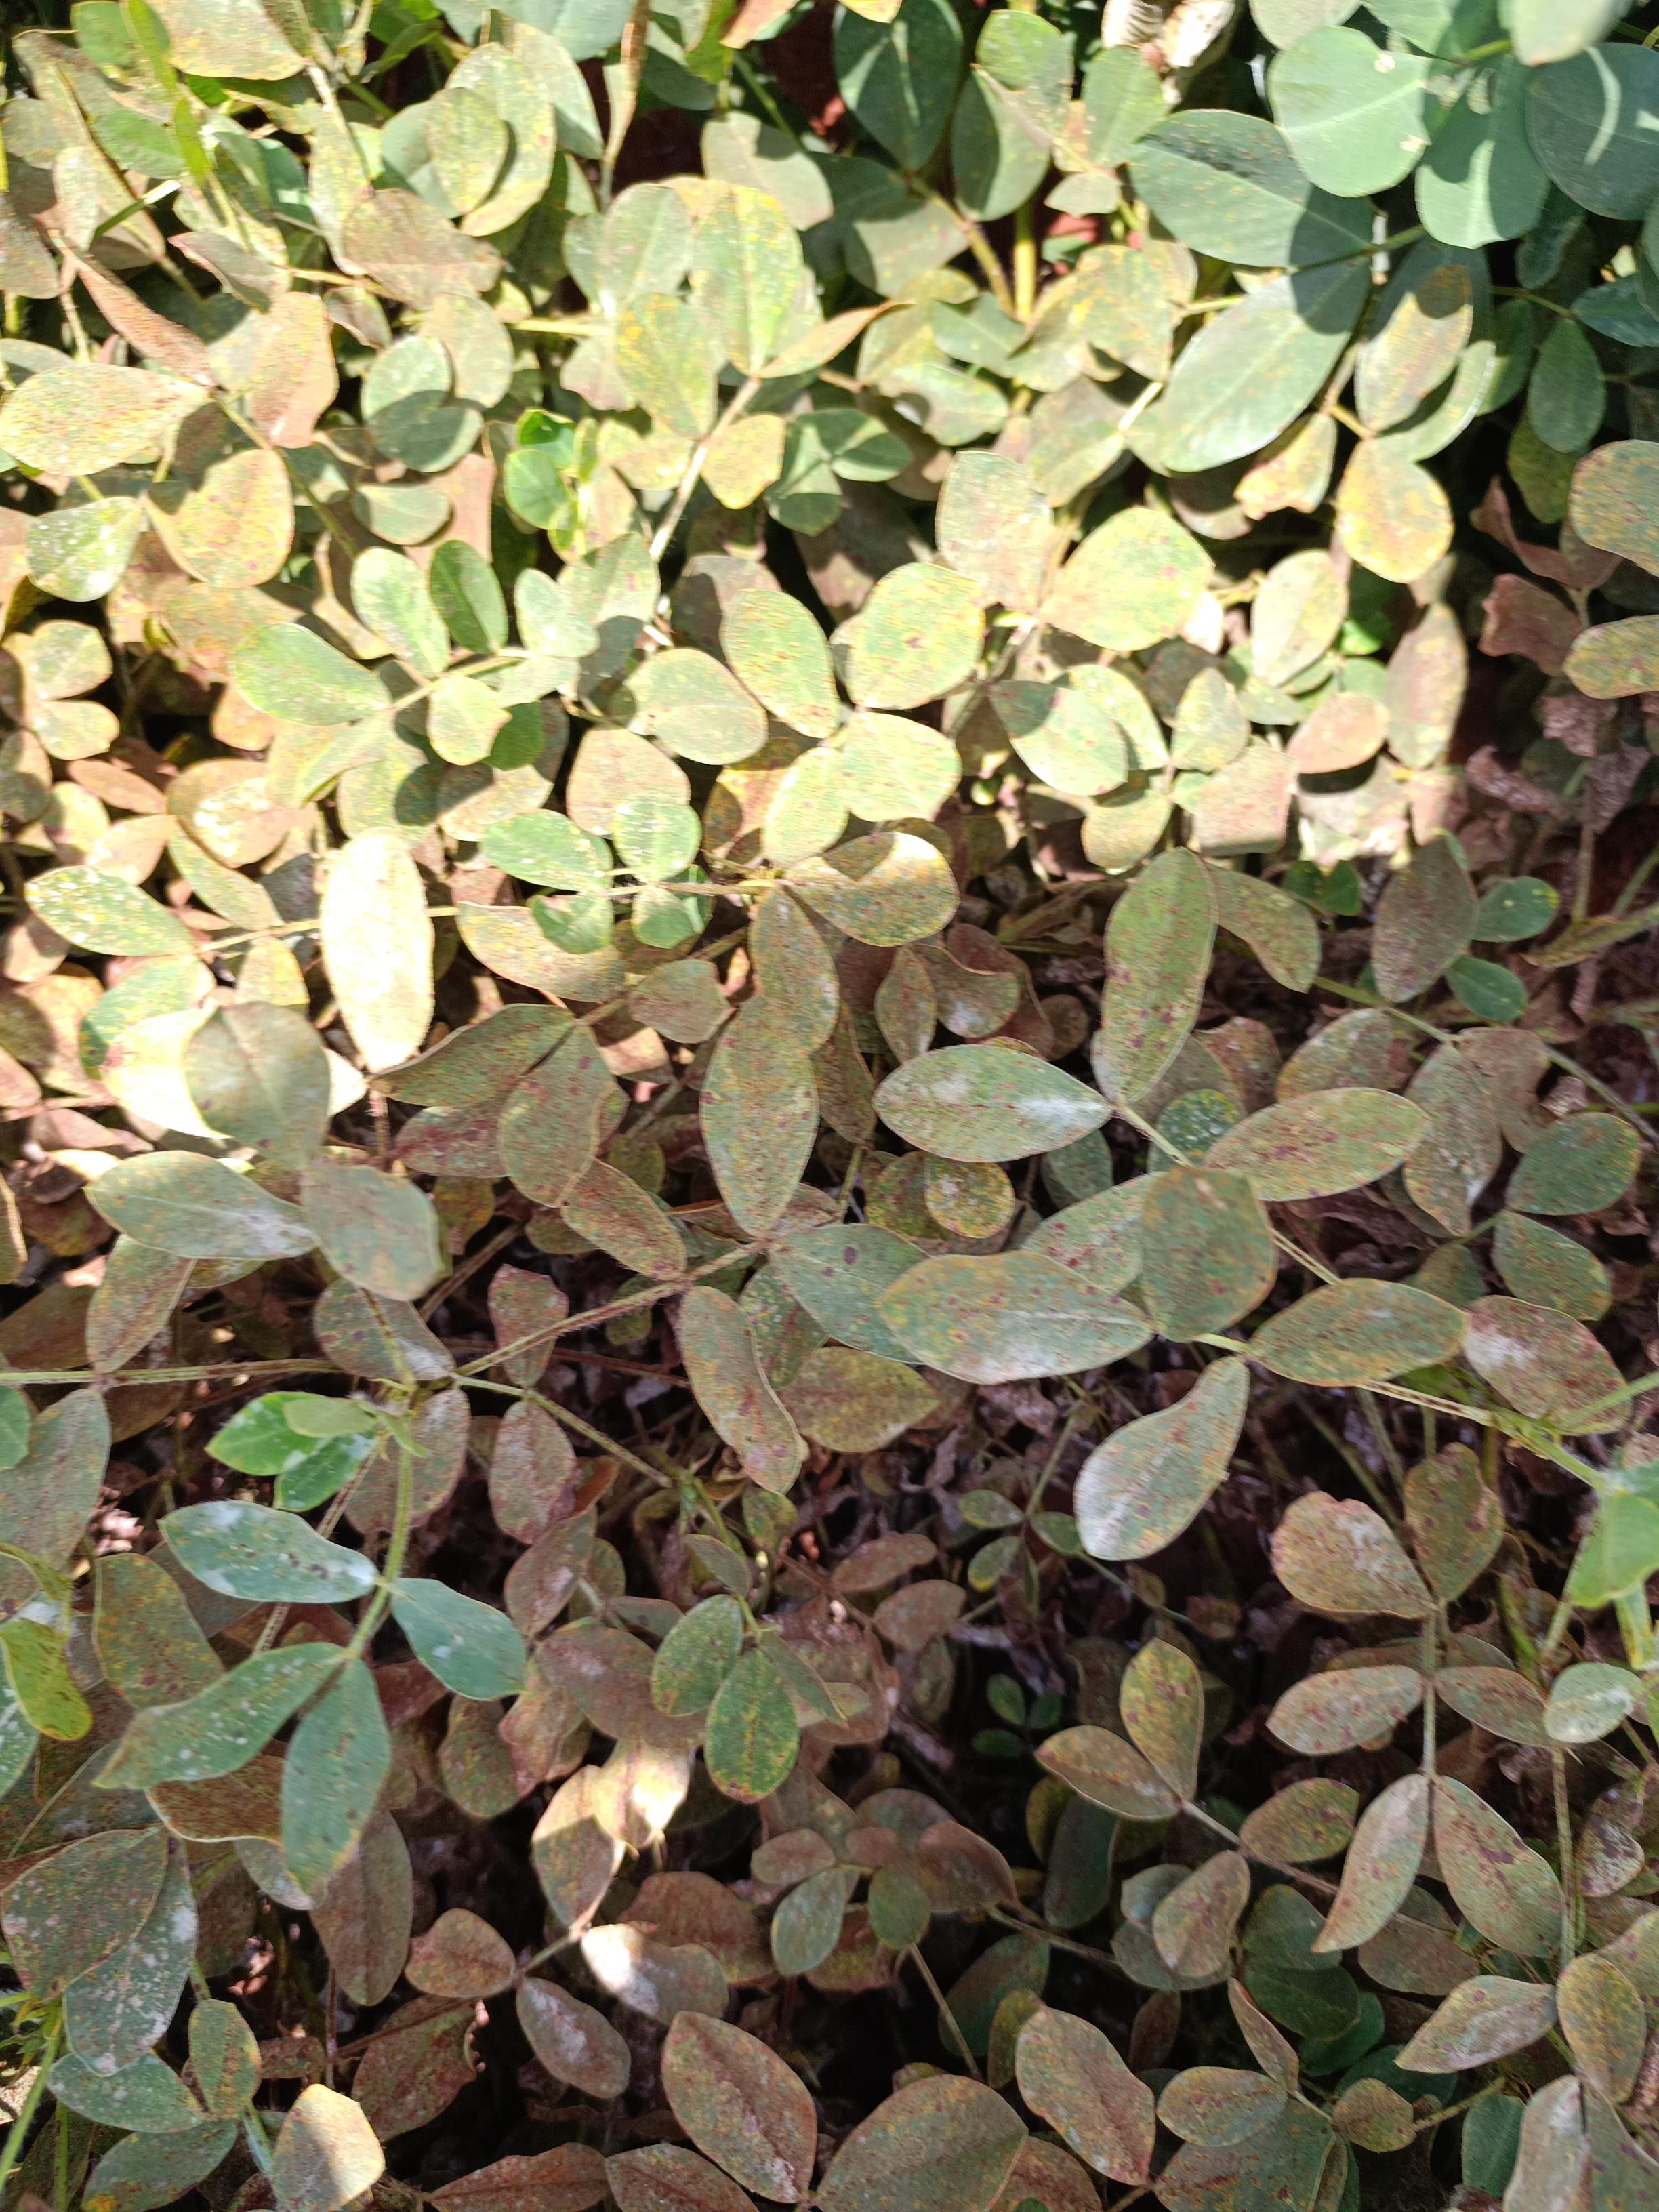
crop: groundnut
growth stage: pegging
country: Kenya
